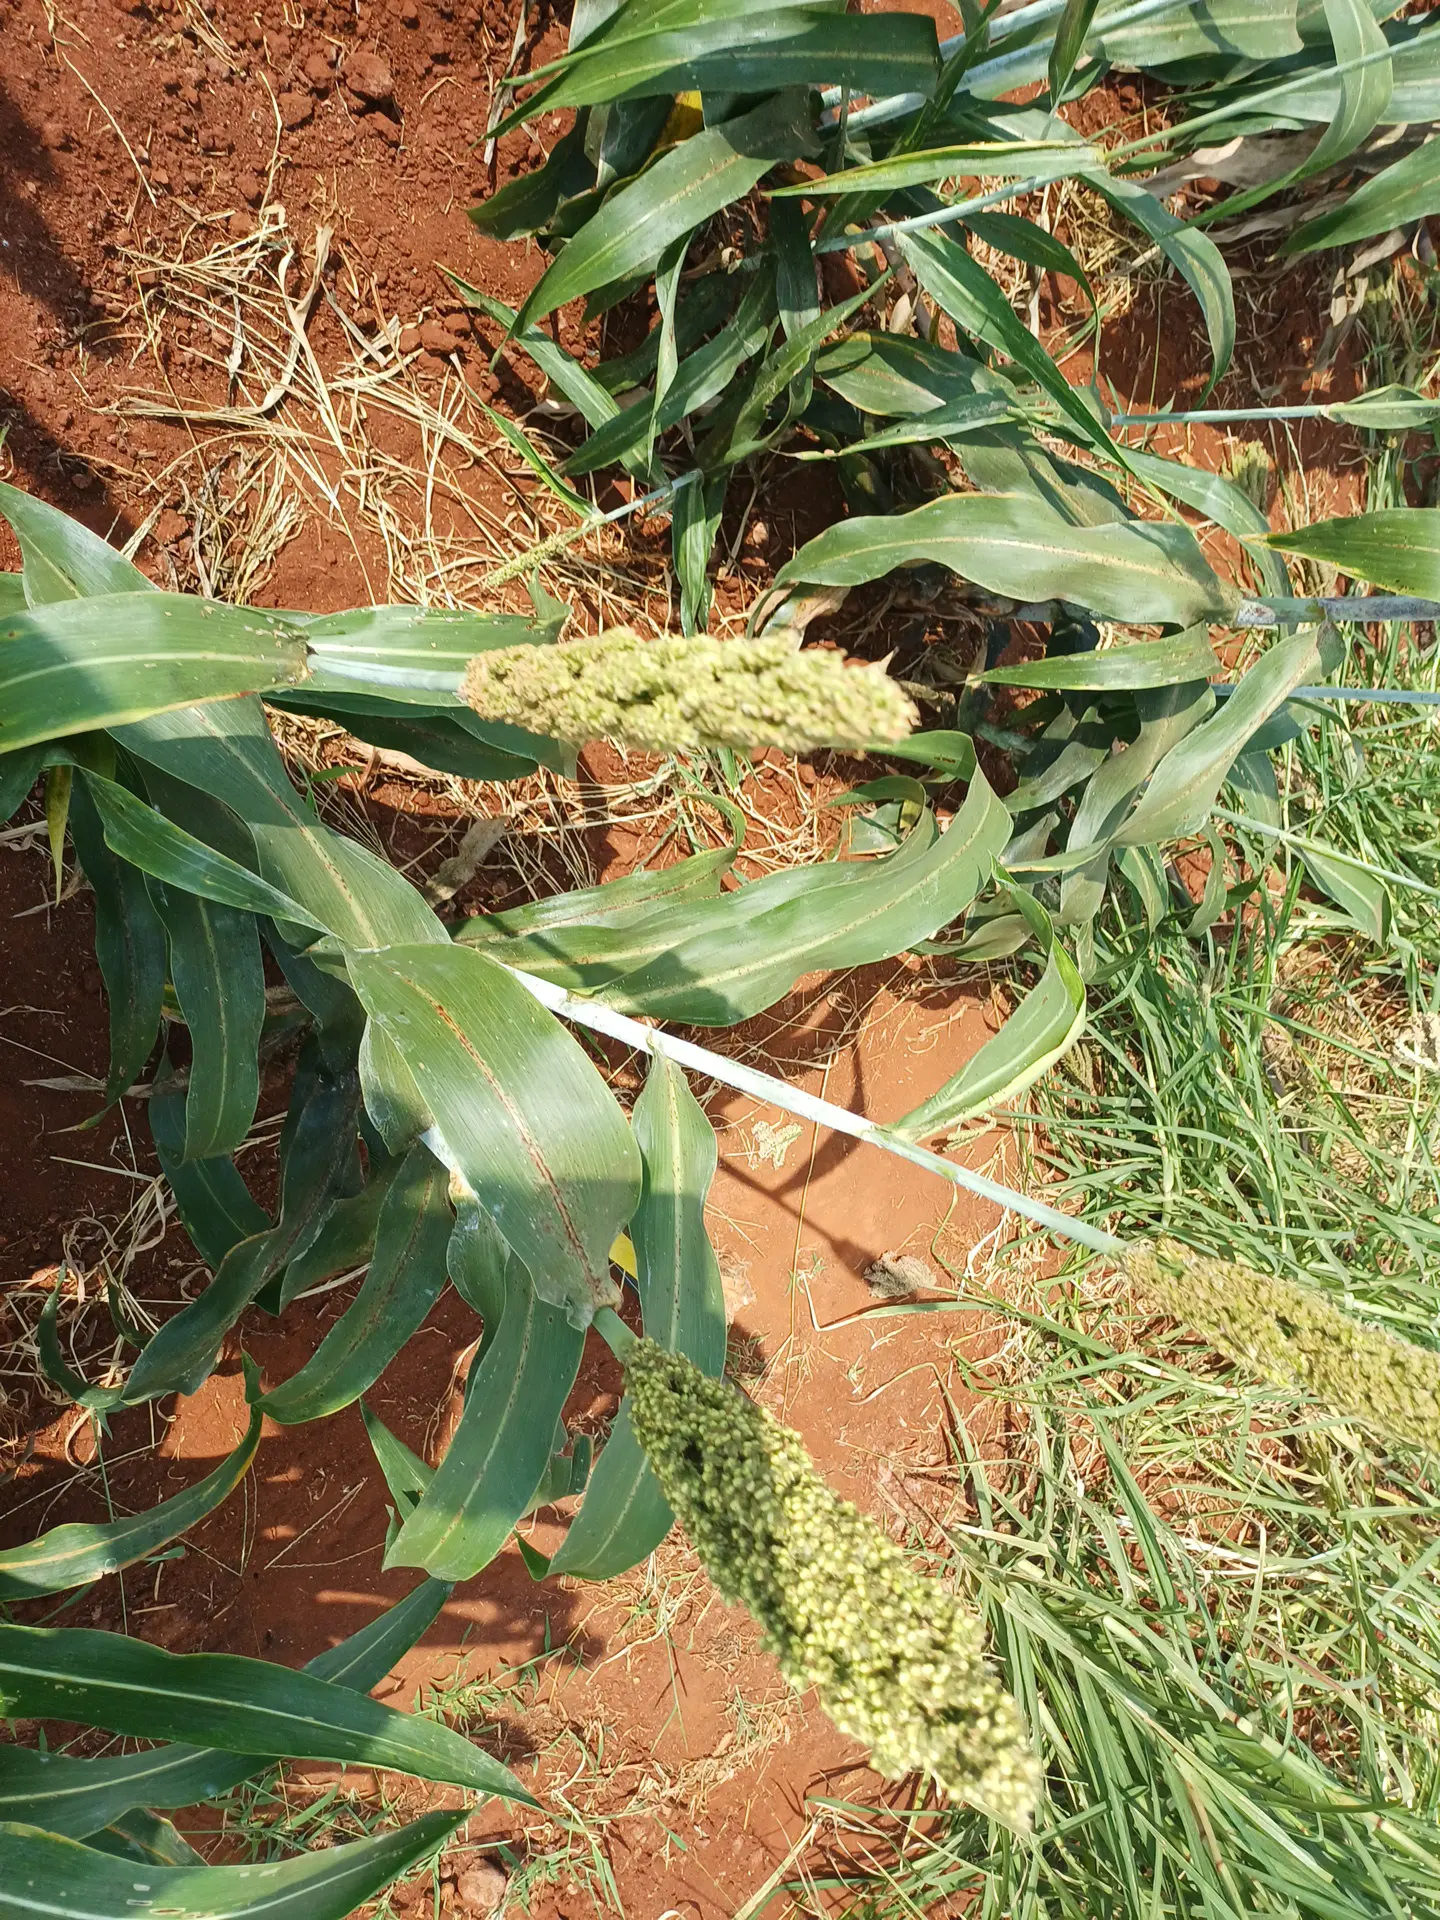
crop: sorghum
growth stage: filling grain
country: Kenya
